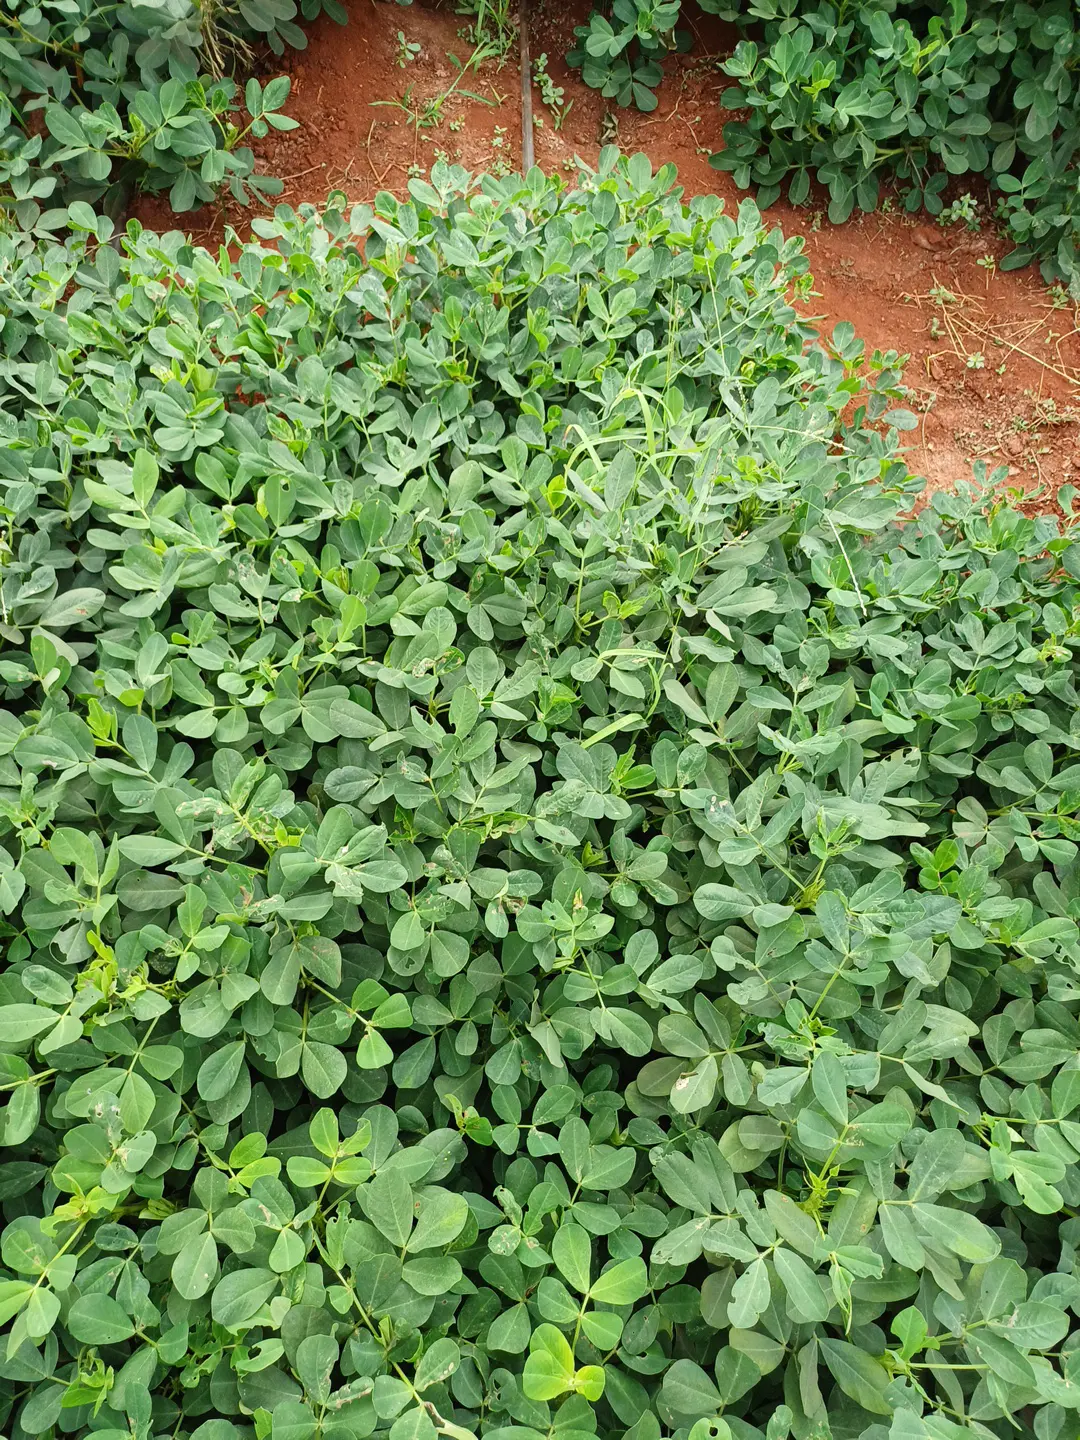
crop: groundnut
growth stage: pegging
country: Kenya
